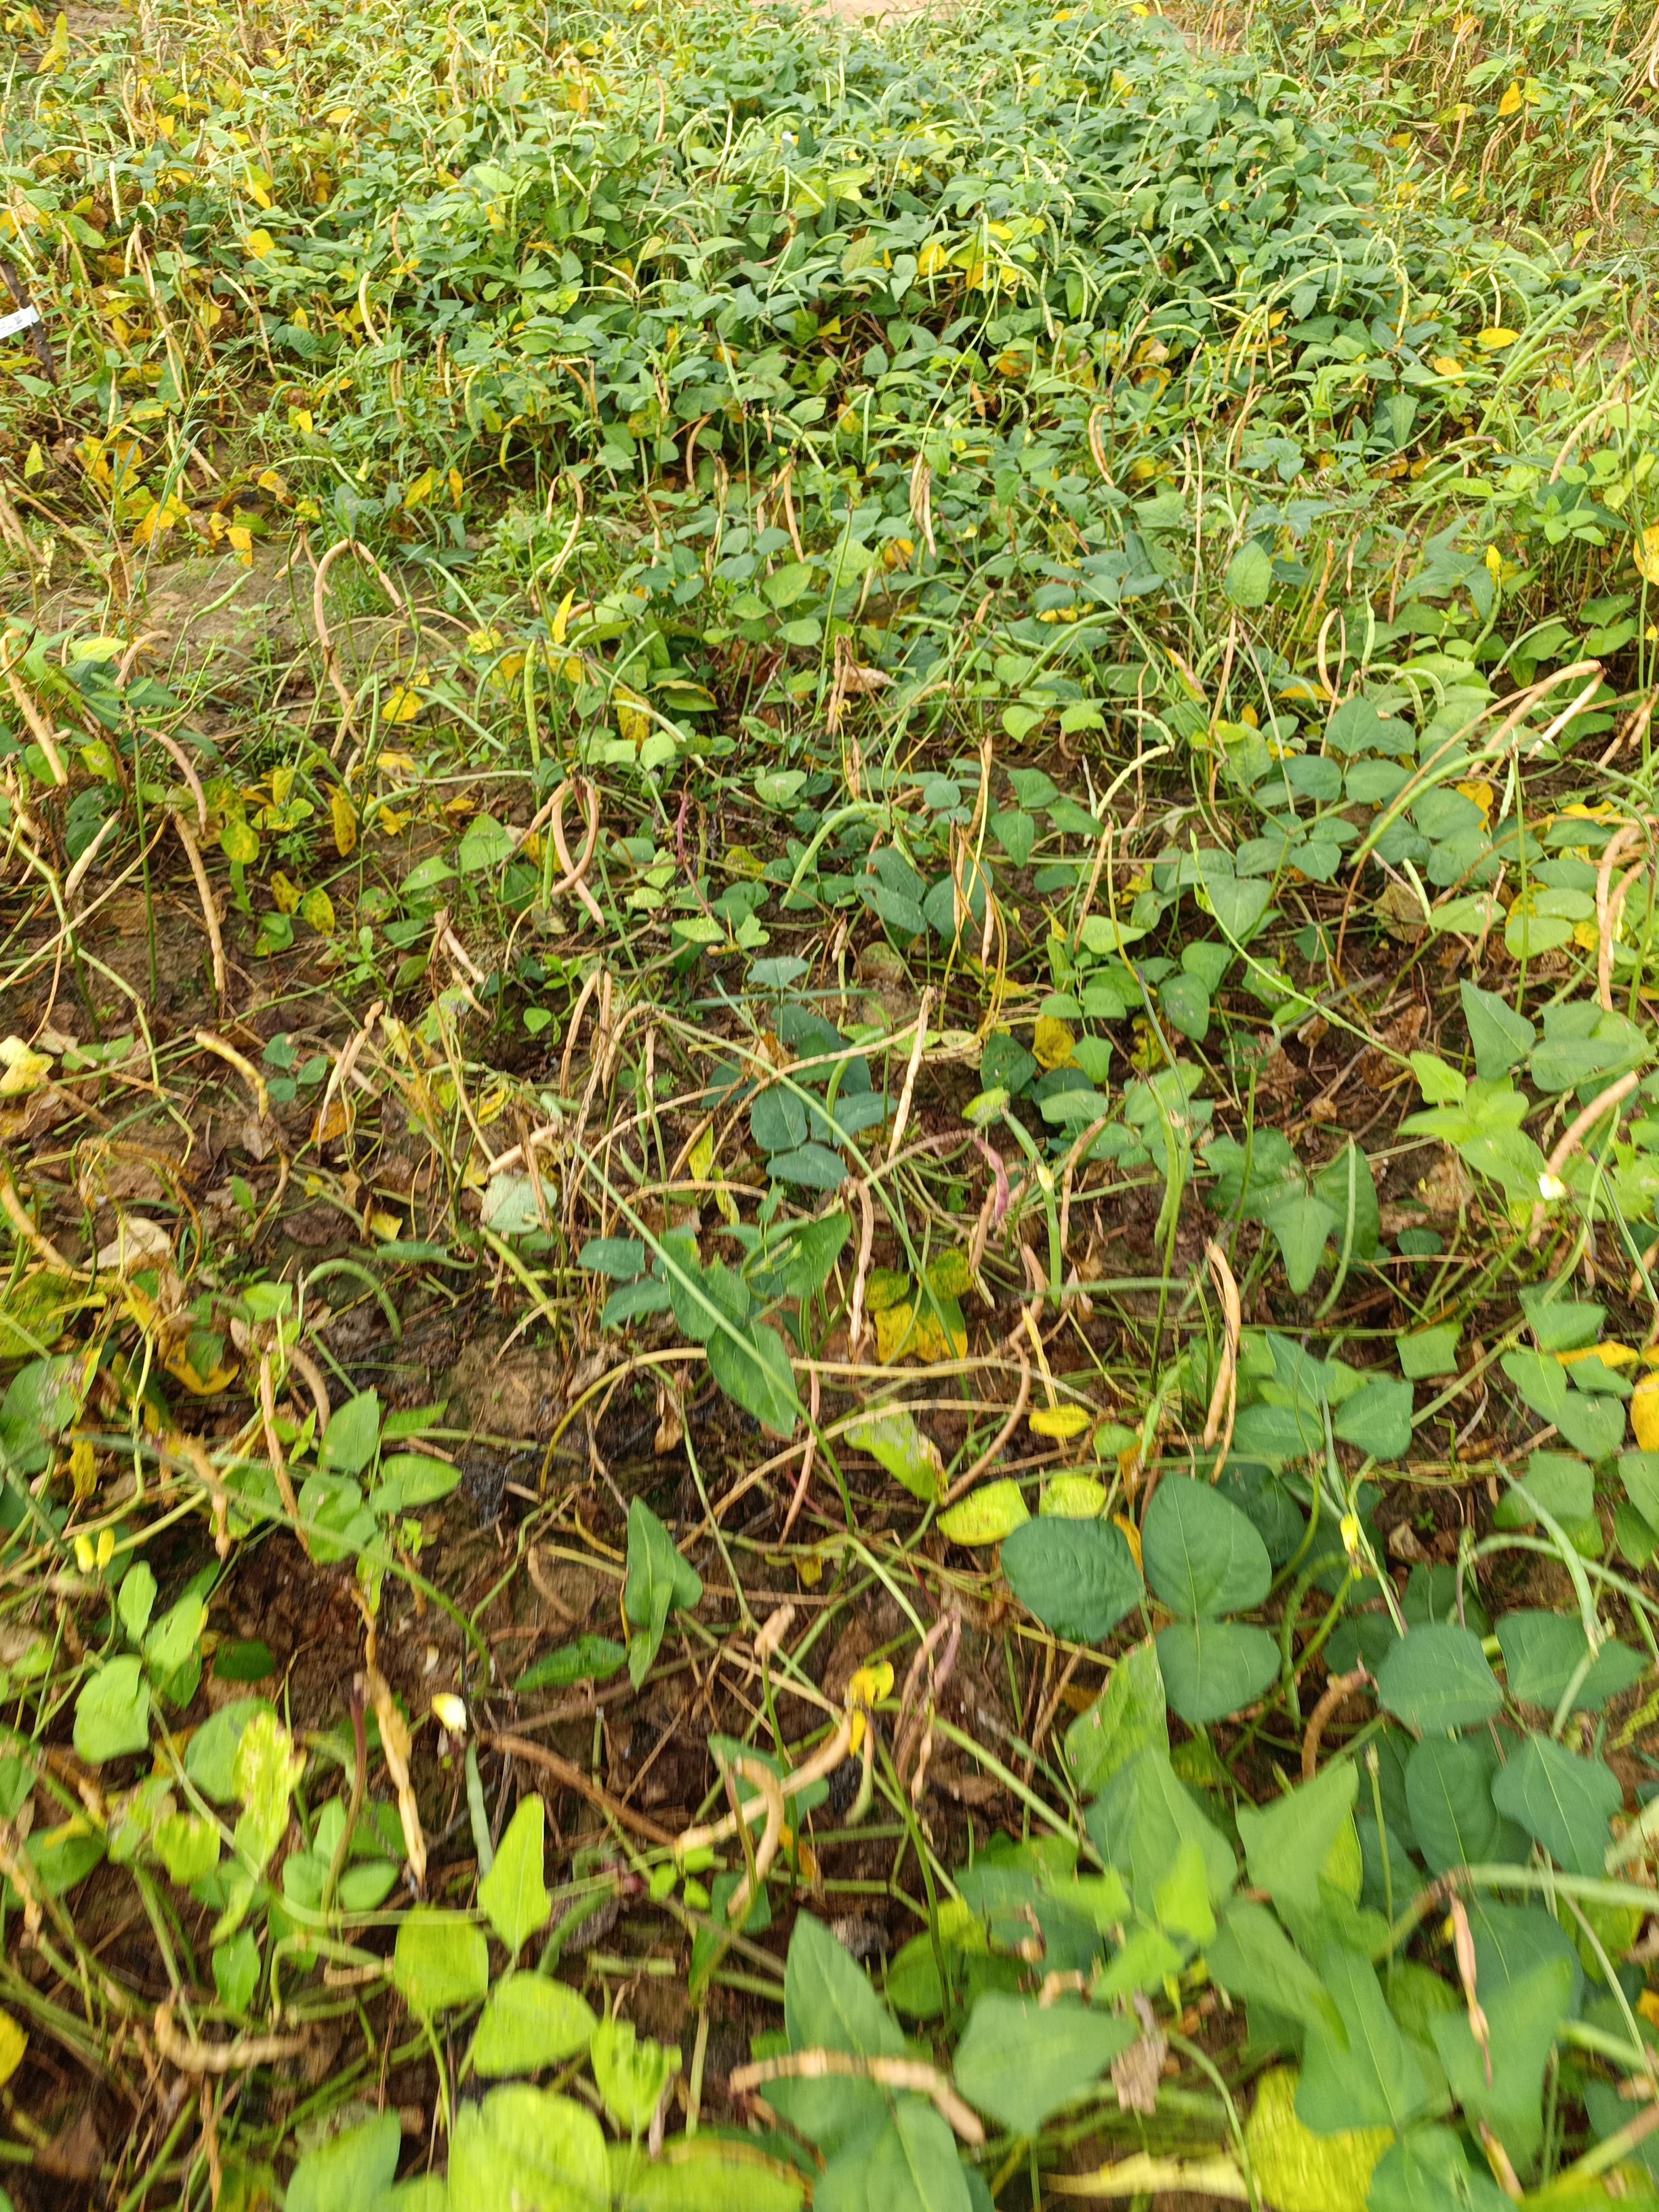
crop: cowpea
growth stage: maturity
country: Nigeria
